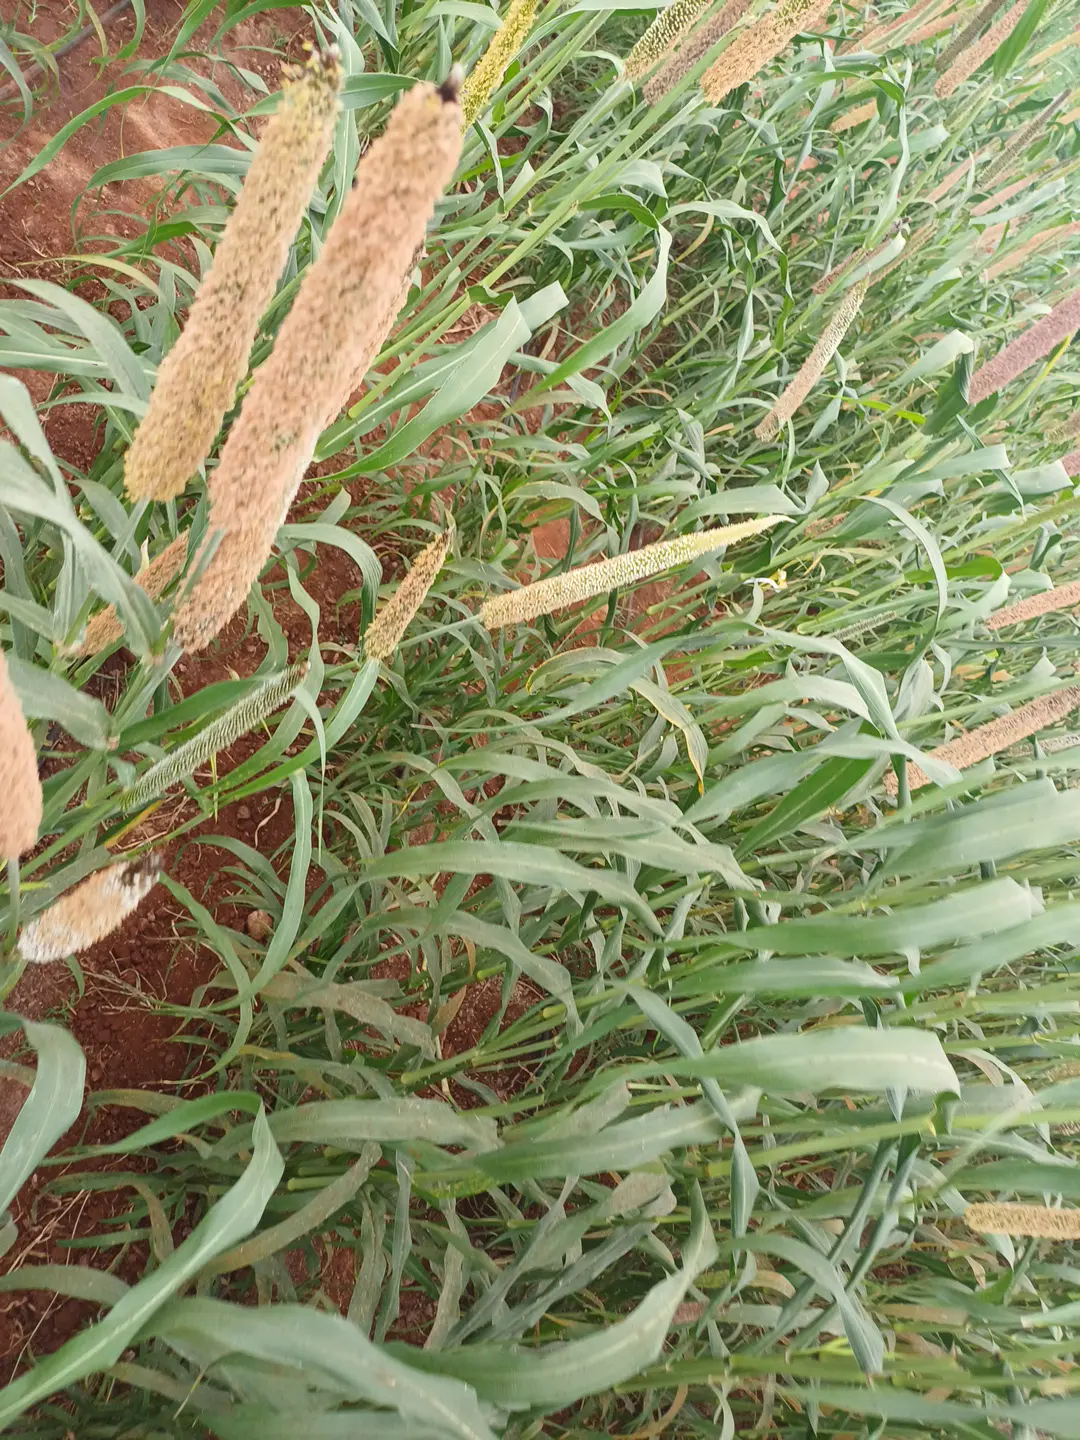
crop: pearl millet
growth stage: filling grain
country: Kenya
